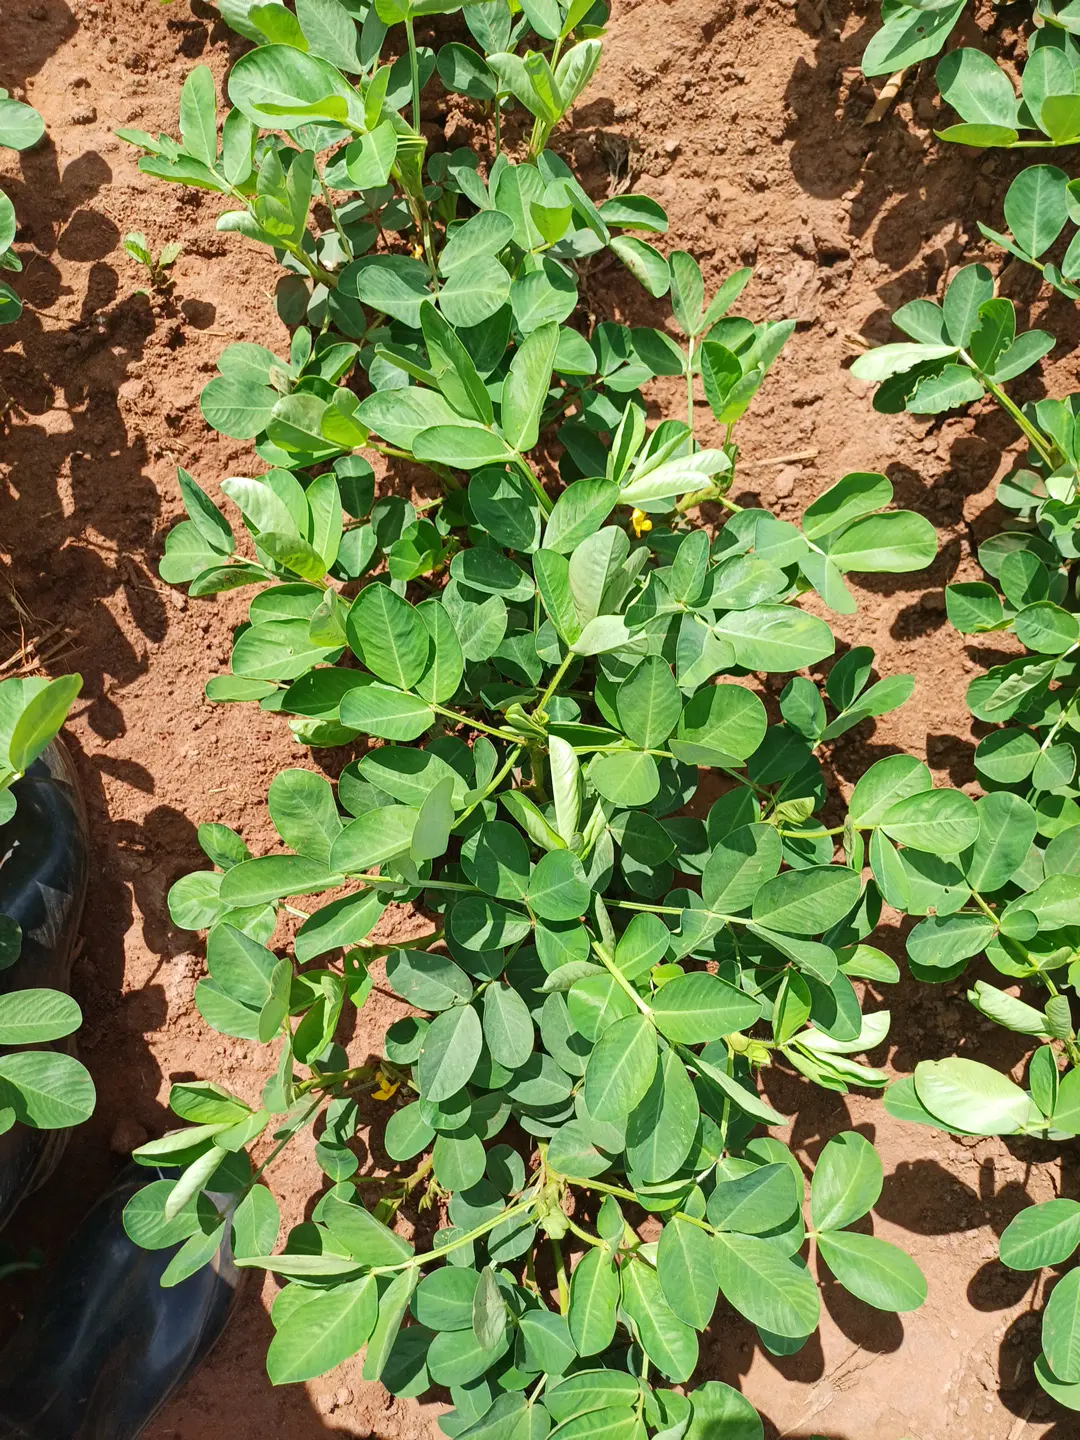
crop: groundnut
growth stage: flowering
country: Kenya
